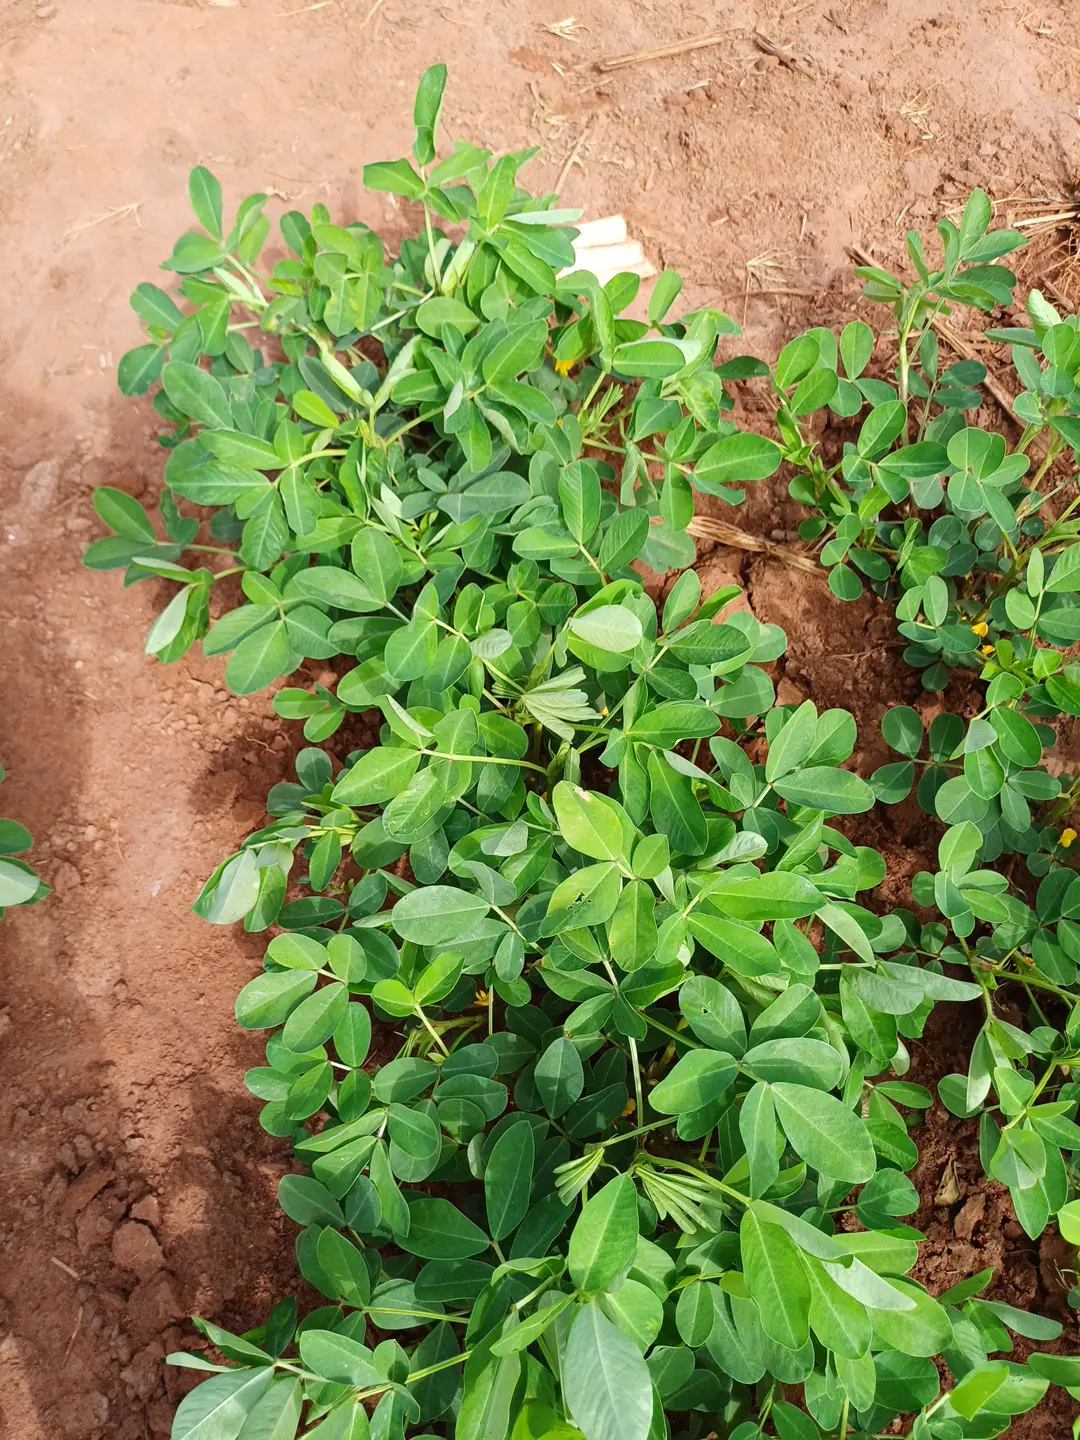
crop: groundnut
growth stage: flowering
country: Kenya
